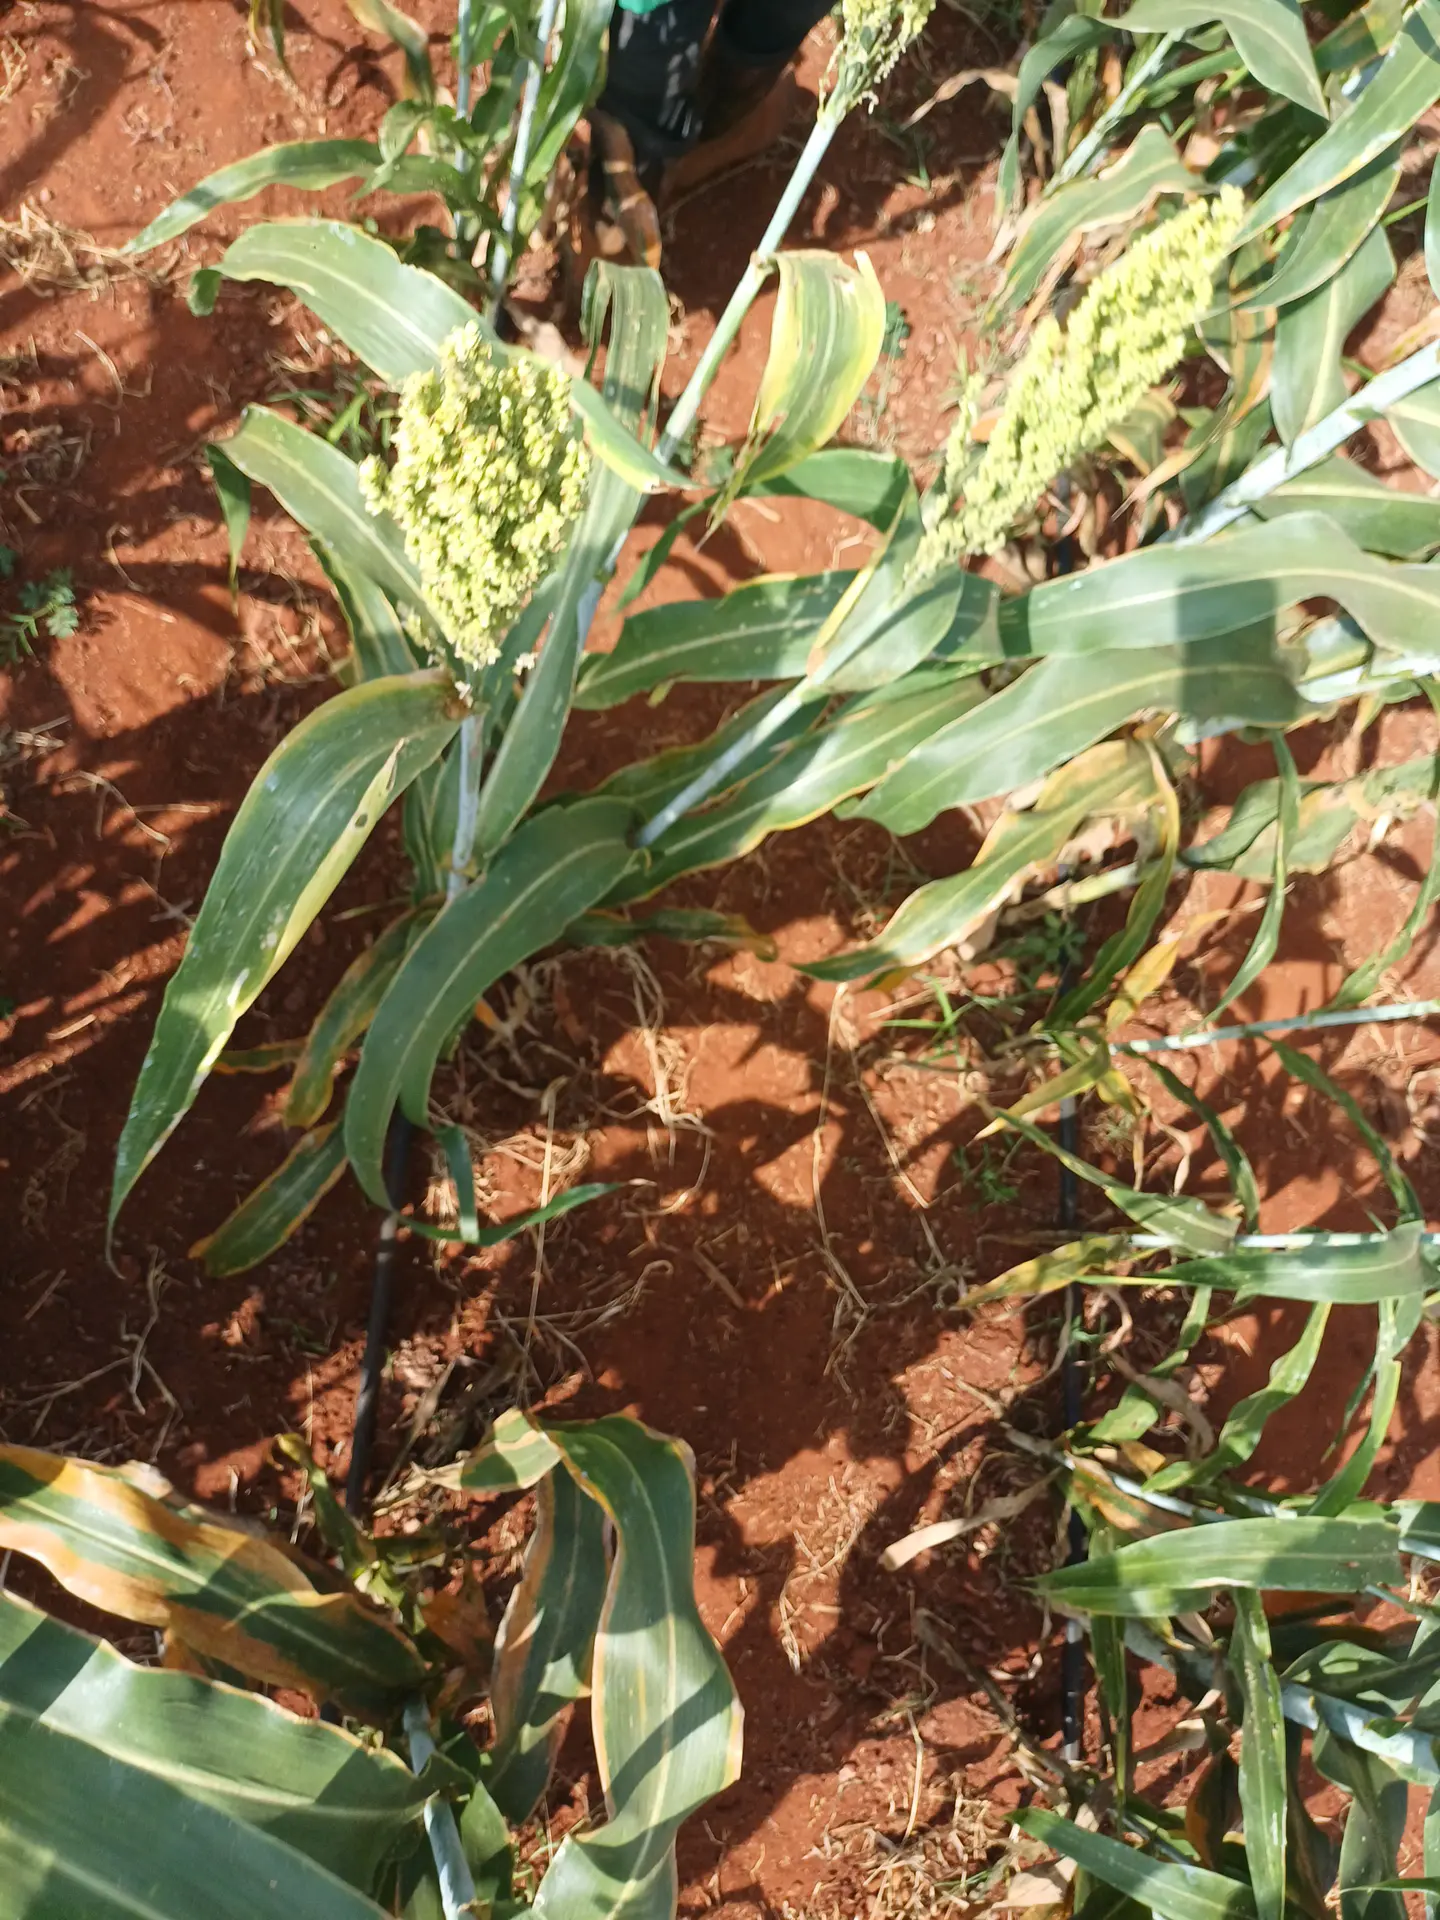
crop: sorghum
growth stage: filling grain
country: Kenya
